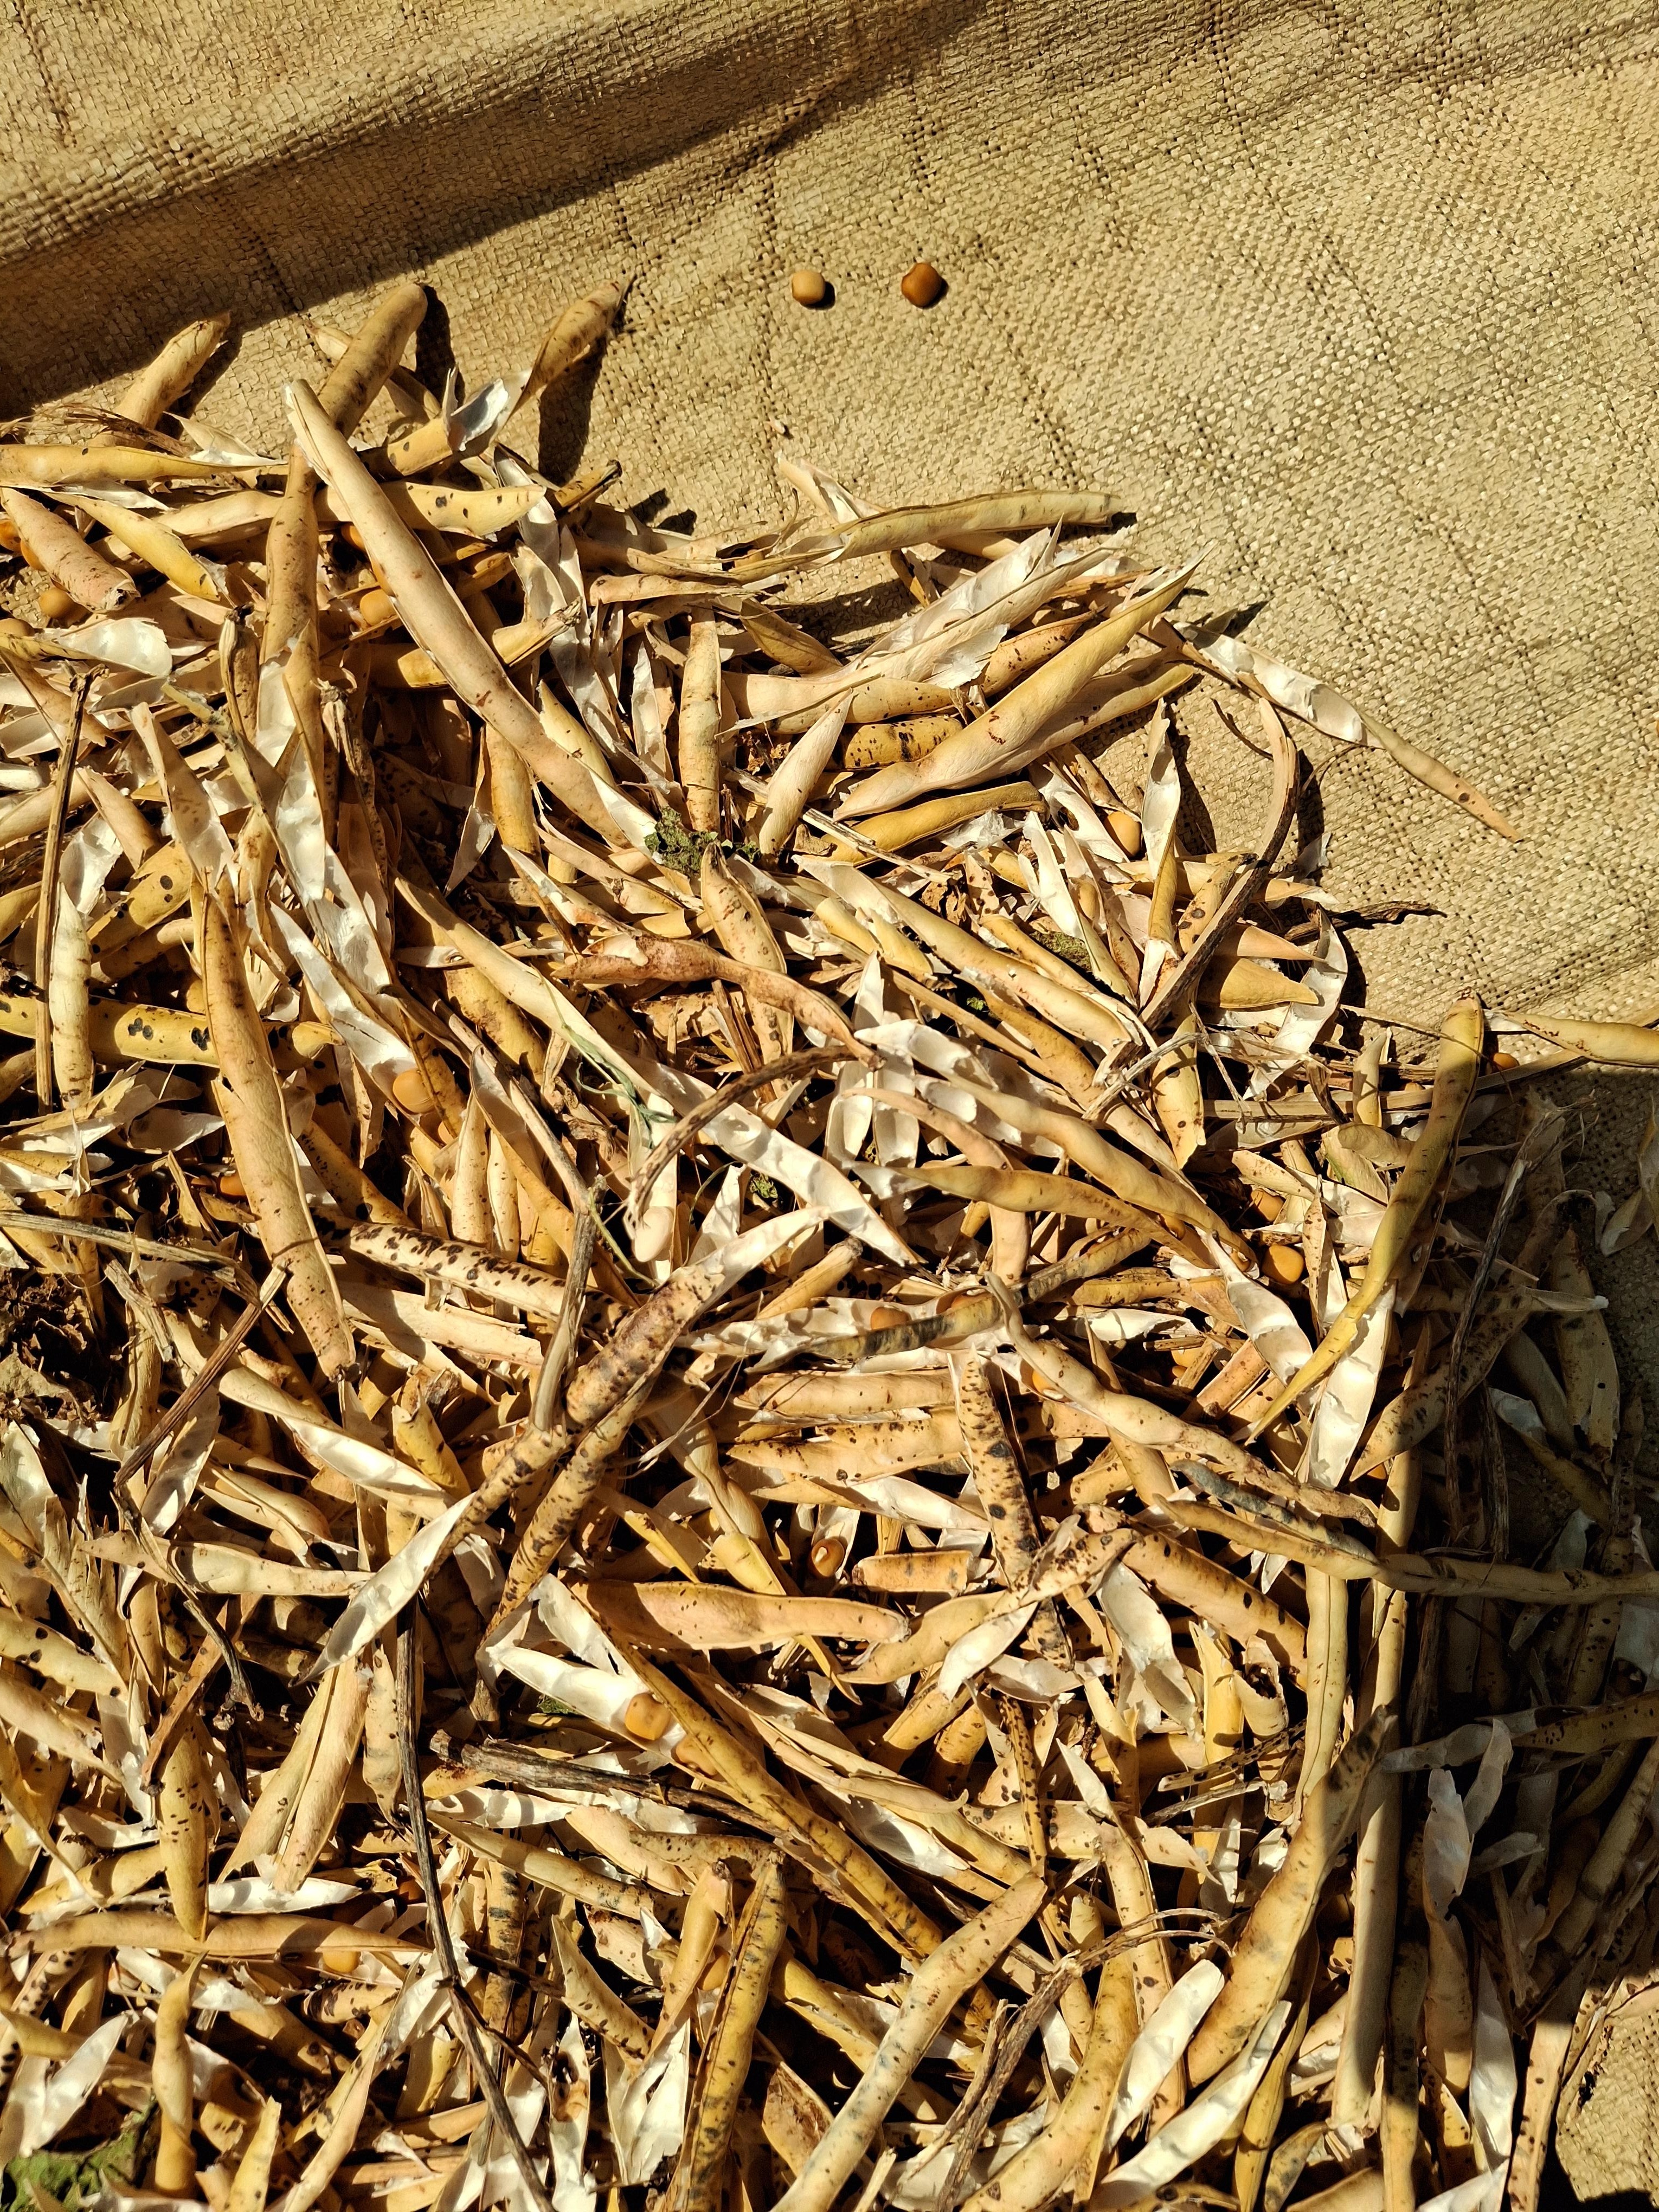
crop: cowpea
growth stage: harvest
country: Nigeria
